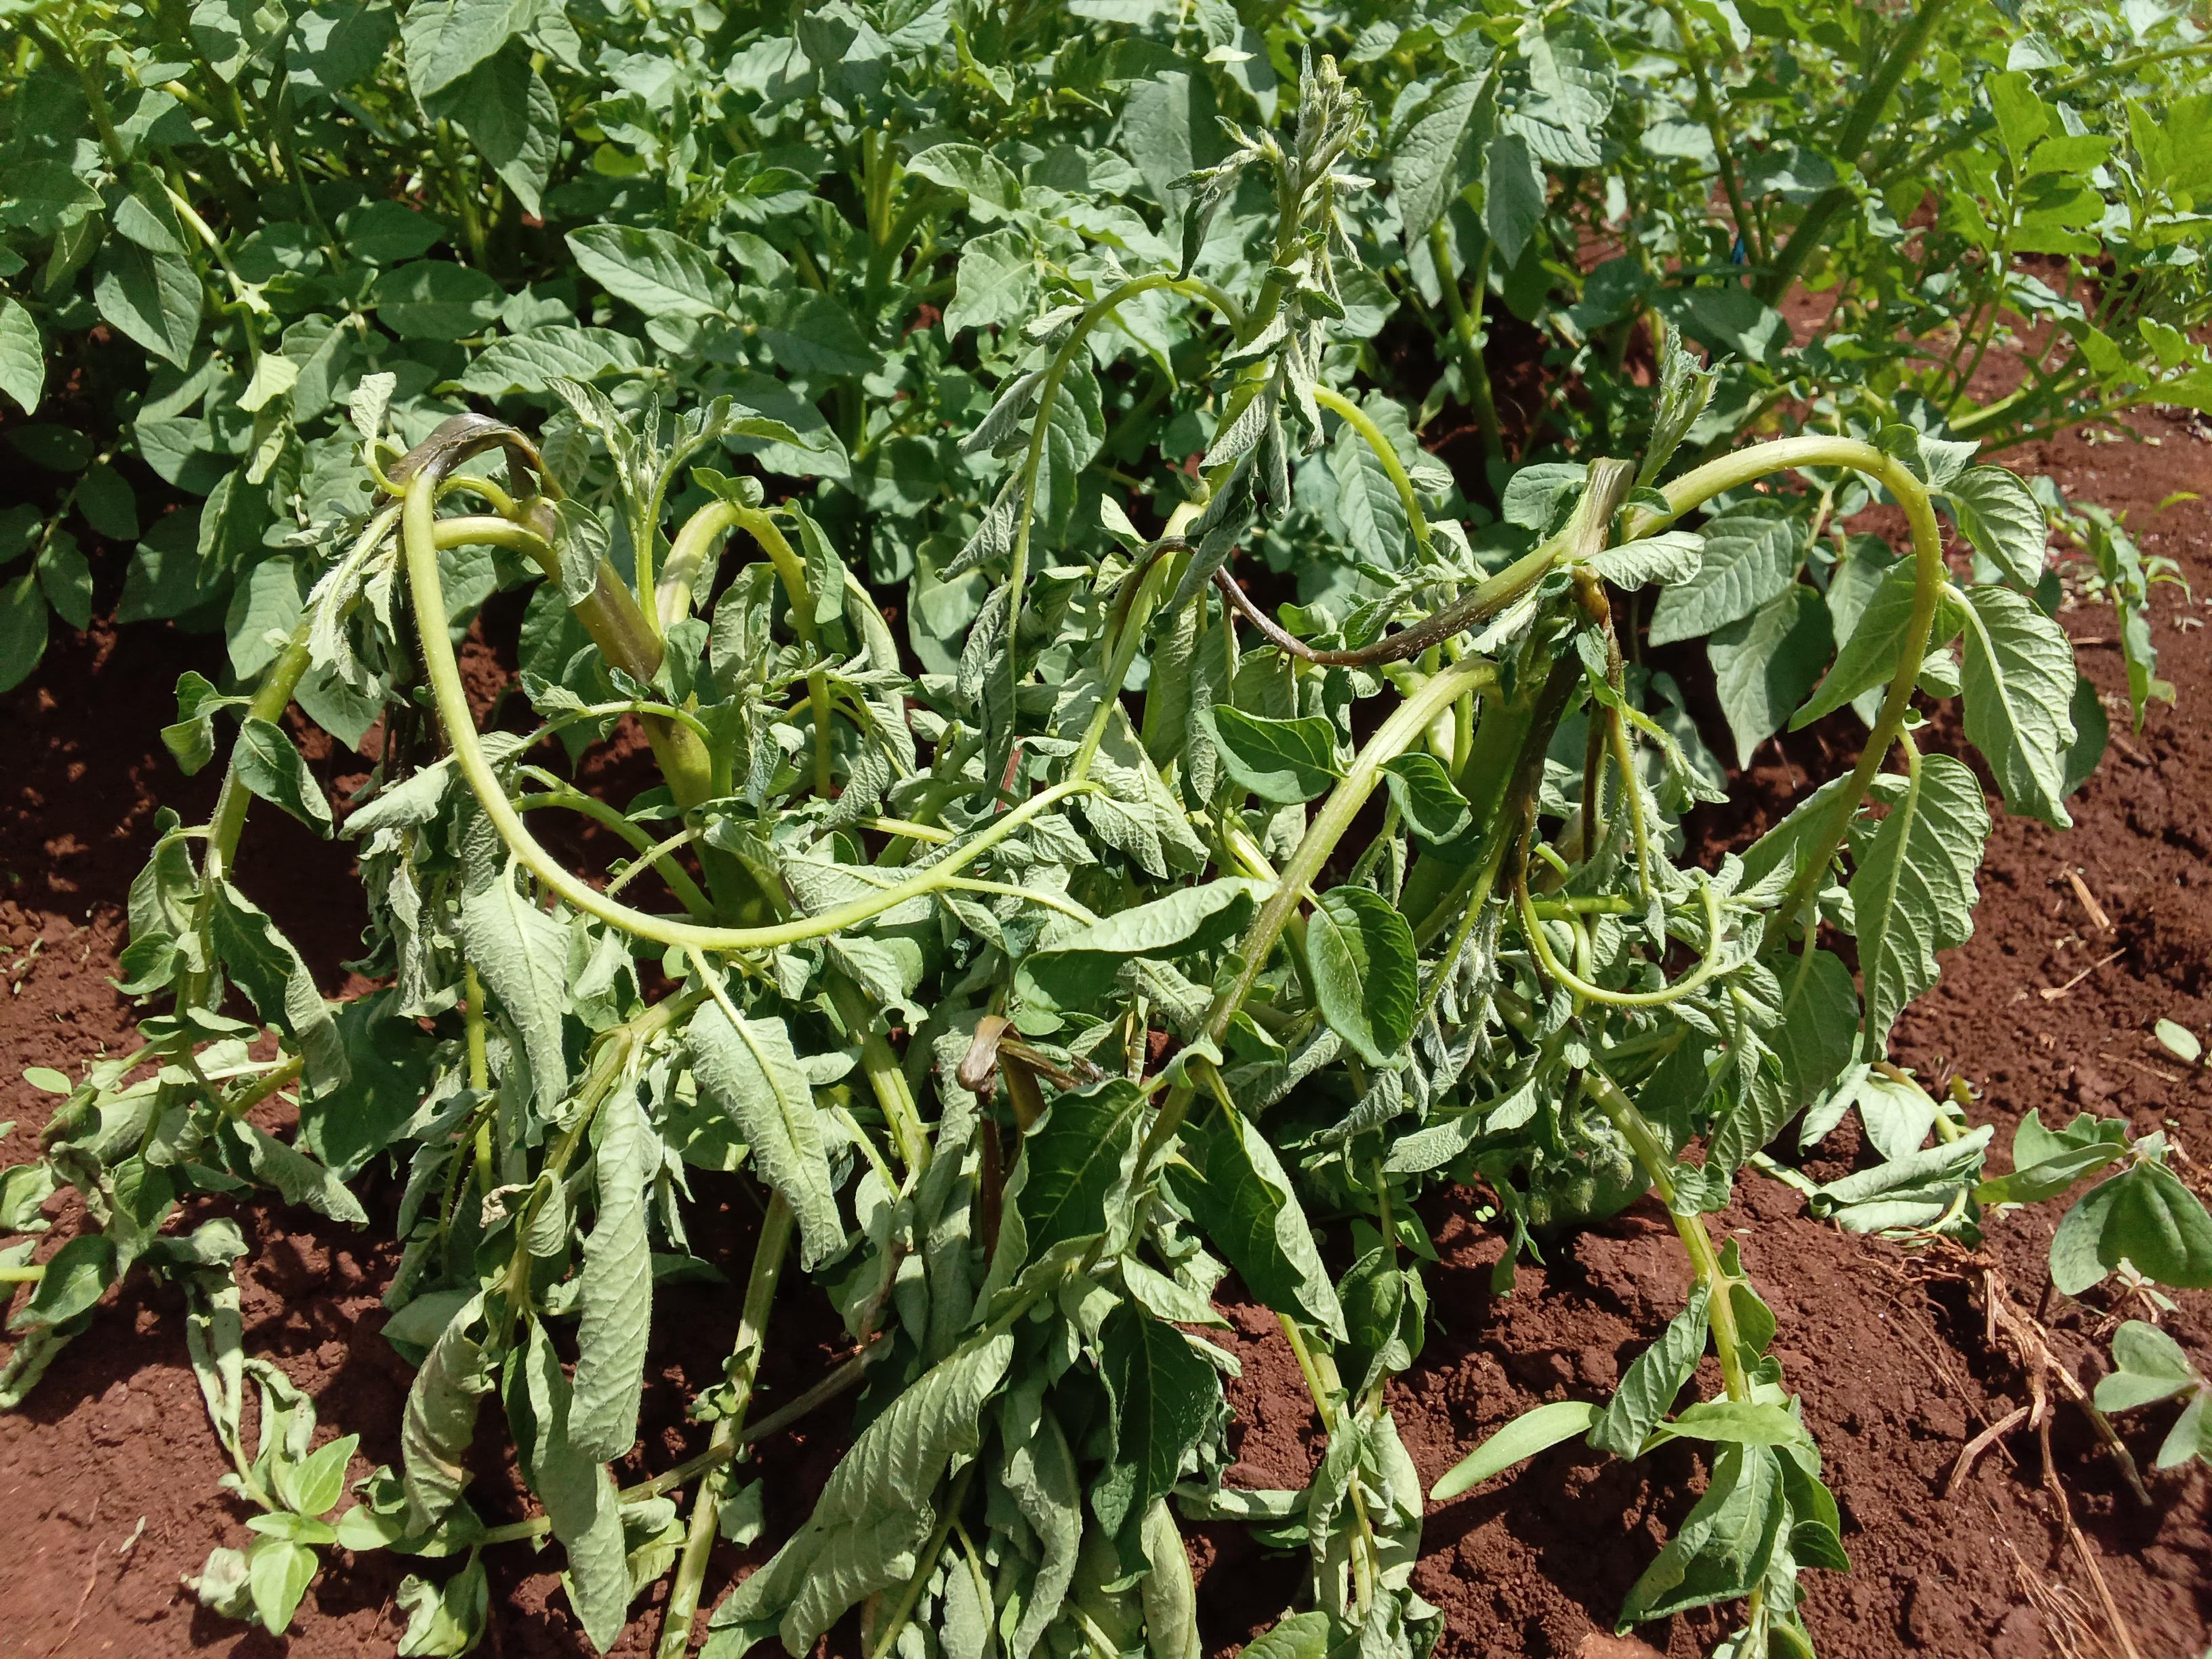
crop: potato
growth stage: vegetative
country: Kenya
